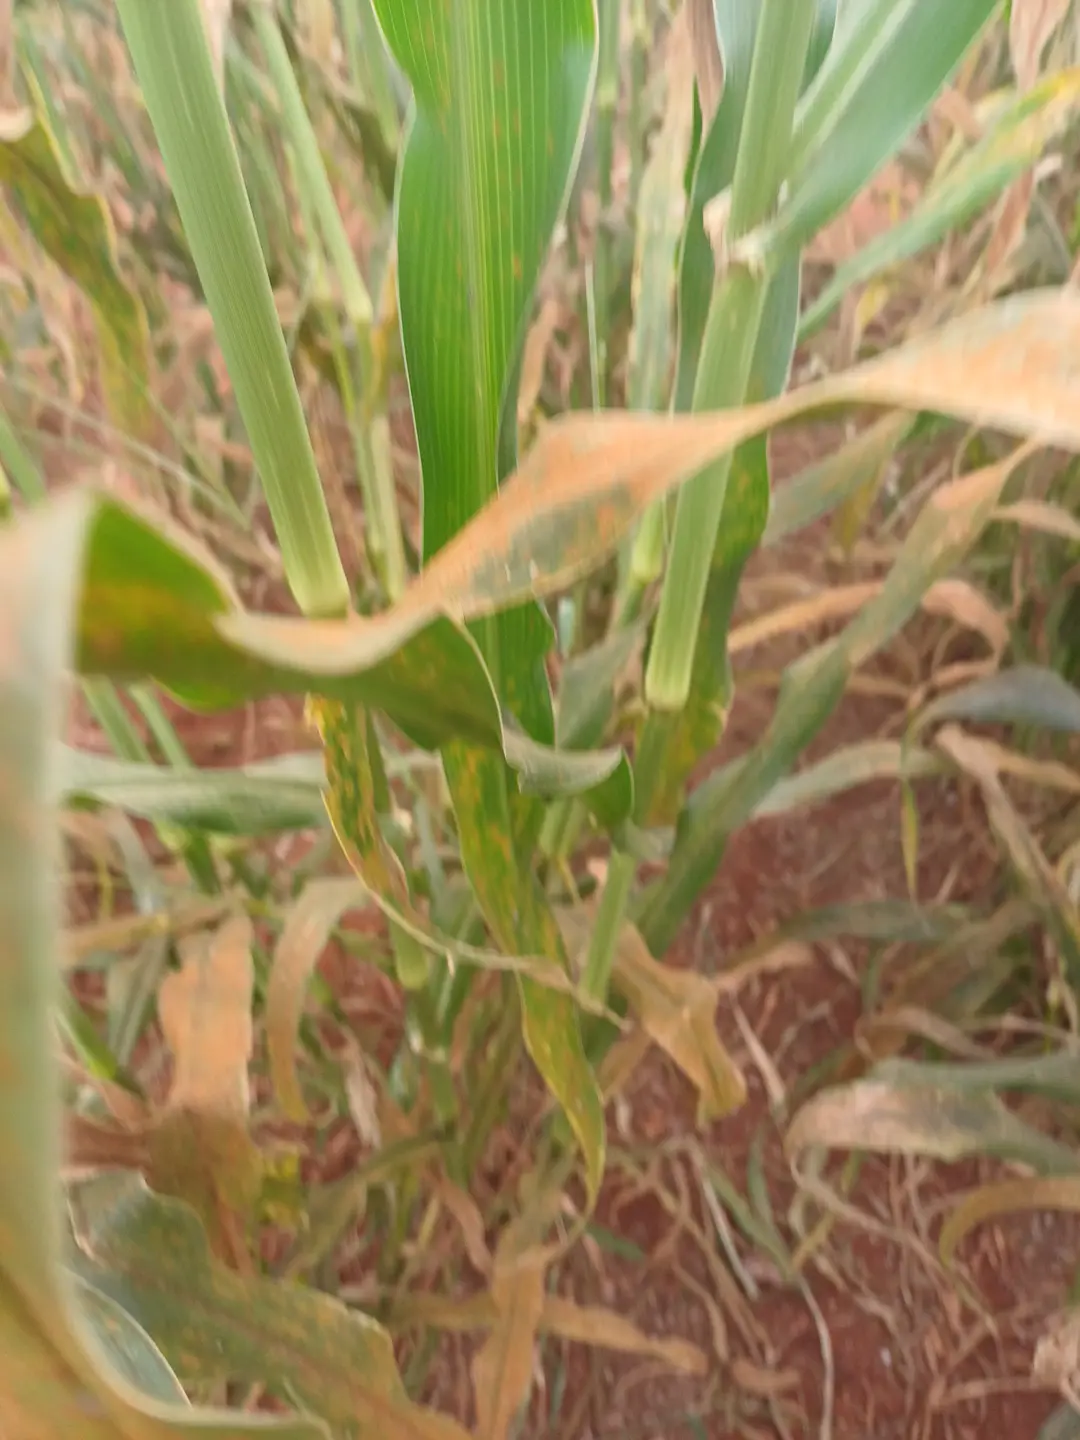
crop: pearl millet
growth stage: filling grain
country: Kenya
